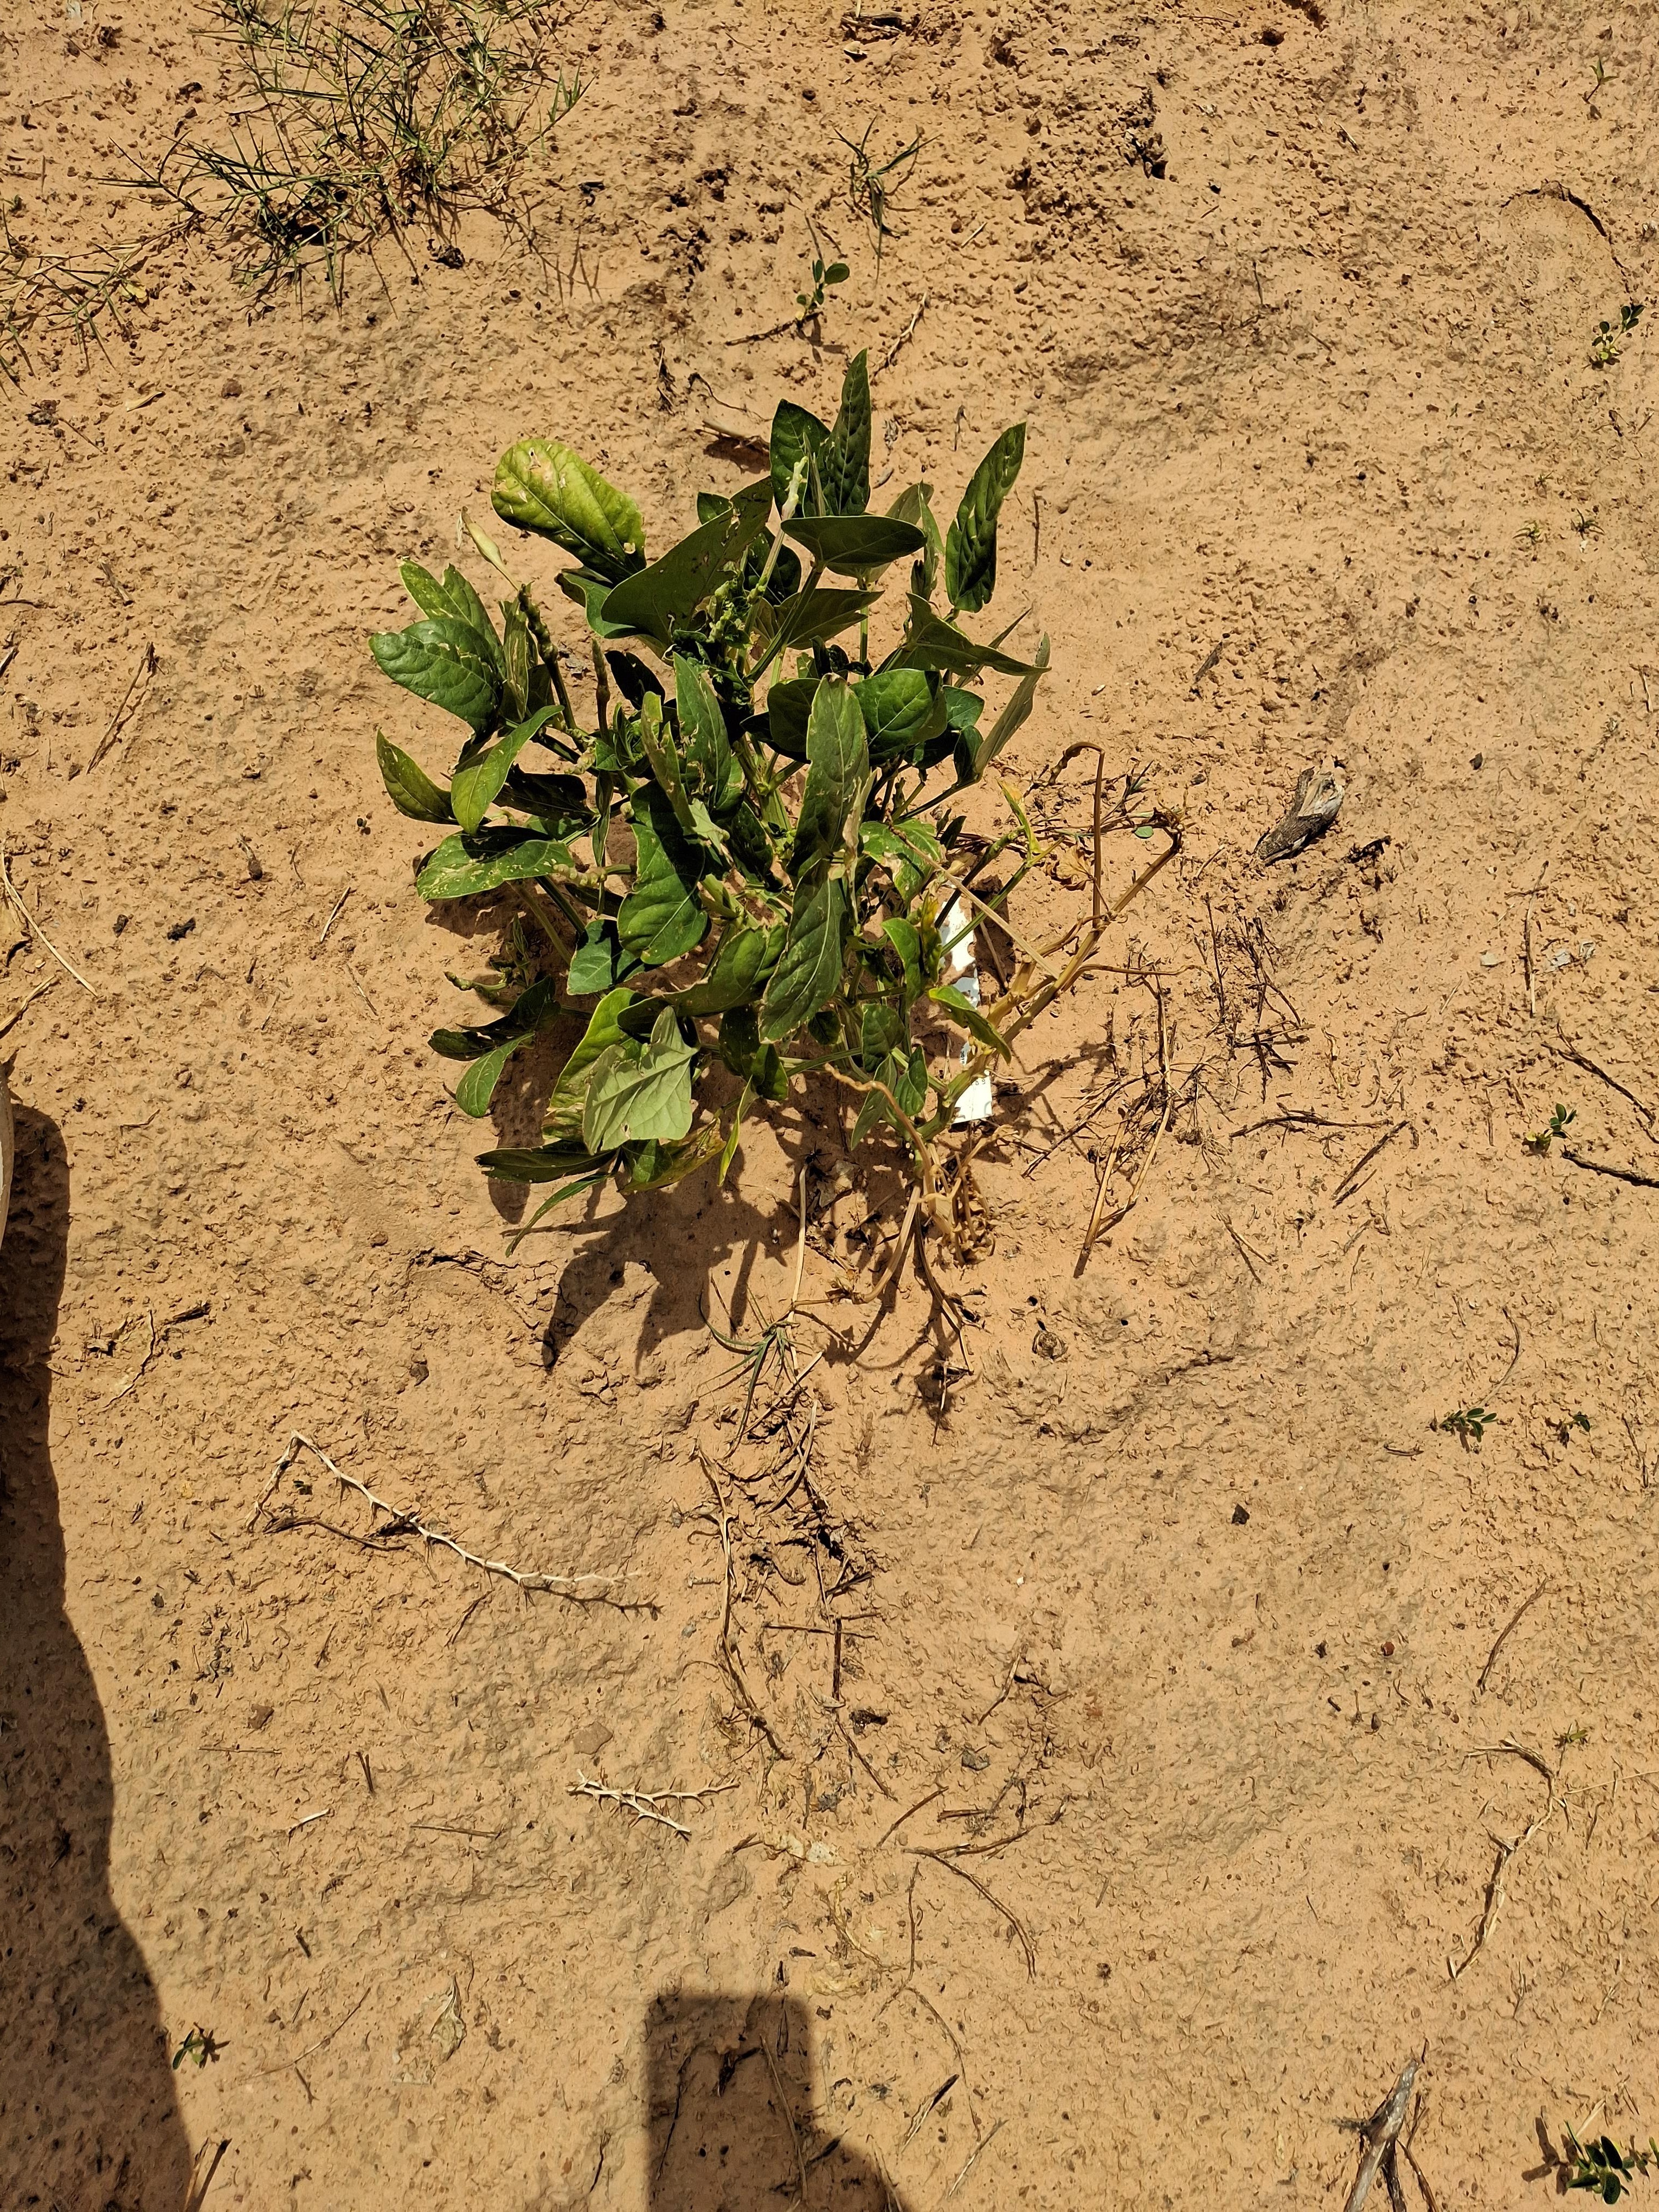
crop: cowpea
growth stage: harvest maturity
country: Nigeria
